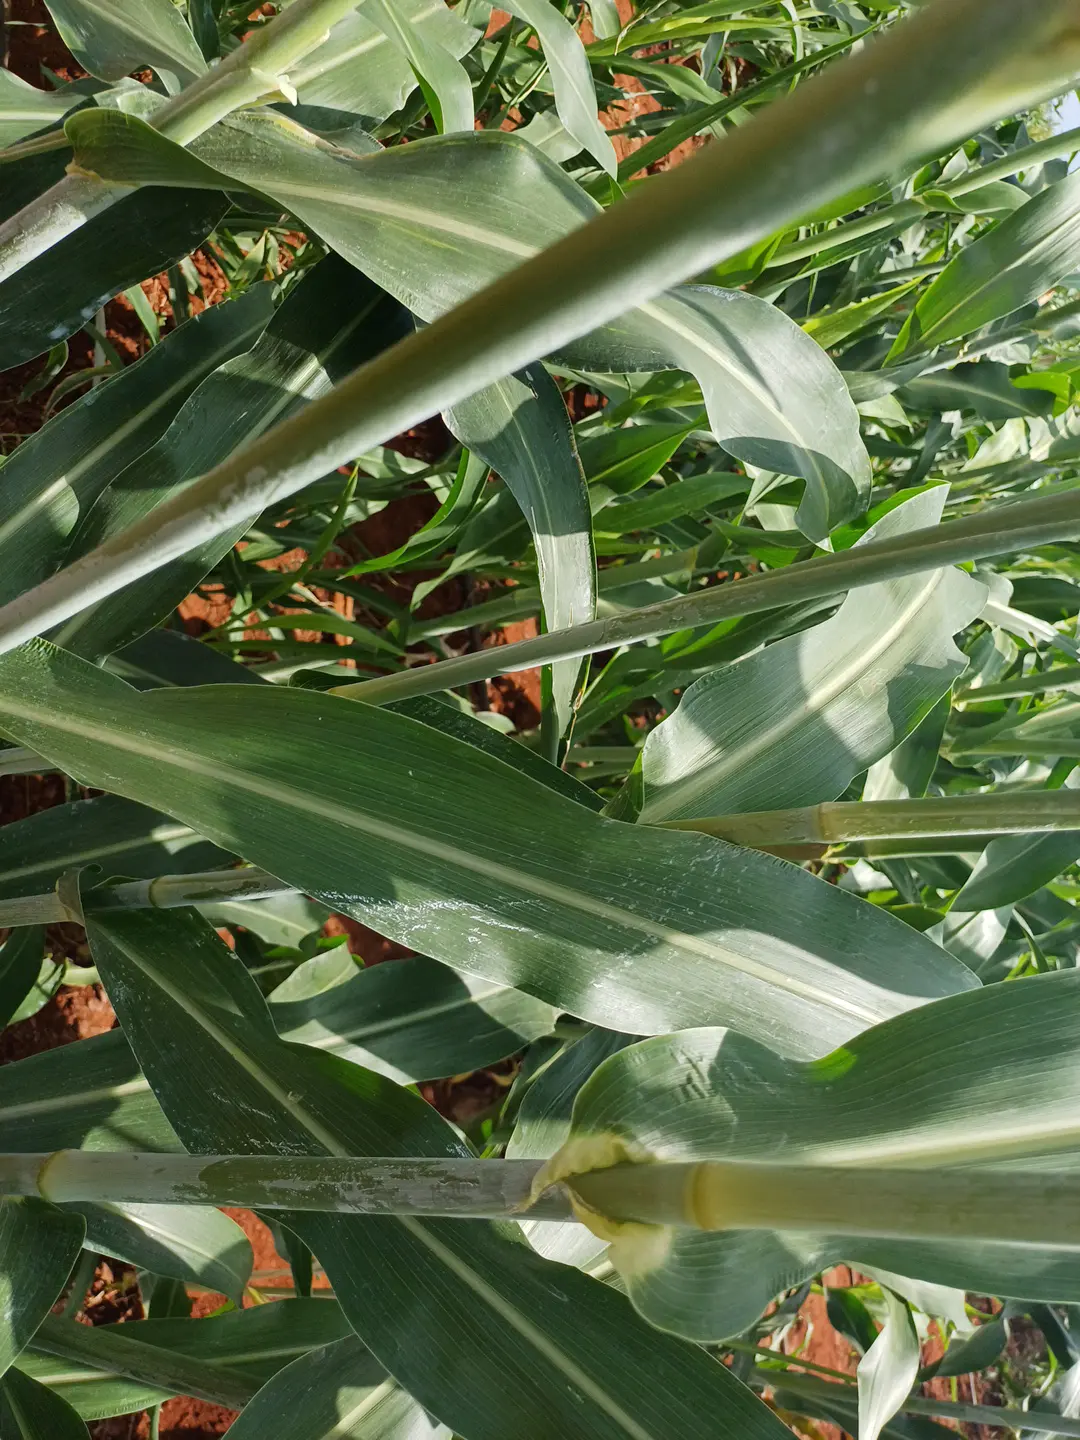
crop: sorghum
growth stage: heading tuber
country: Kenya
